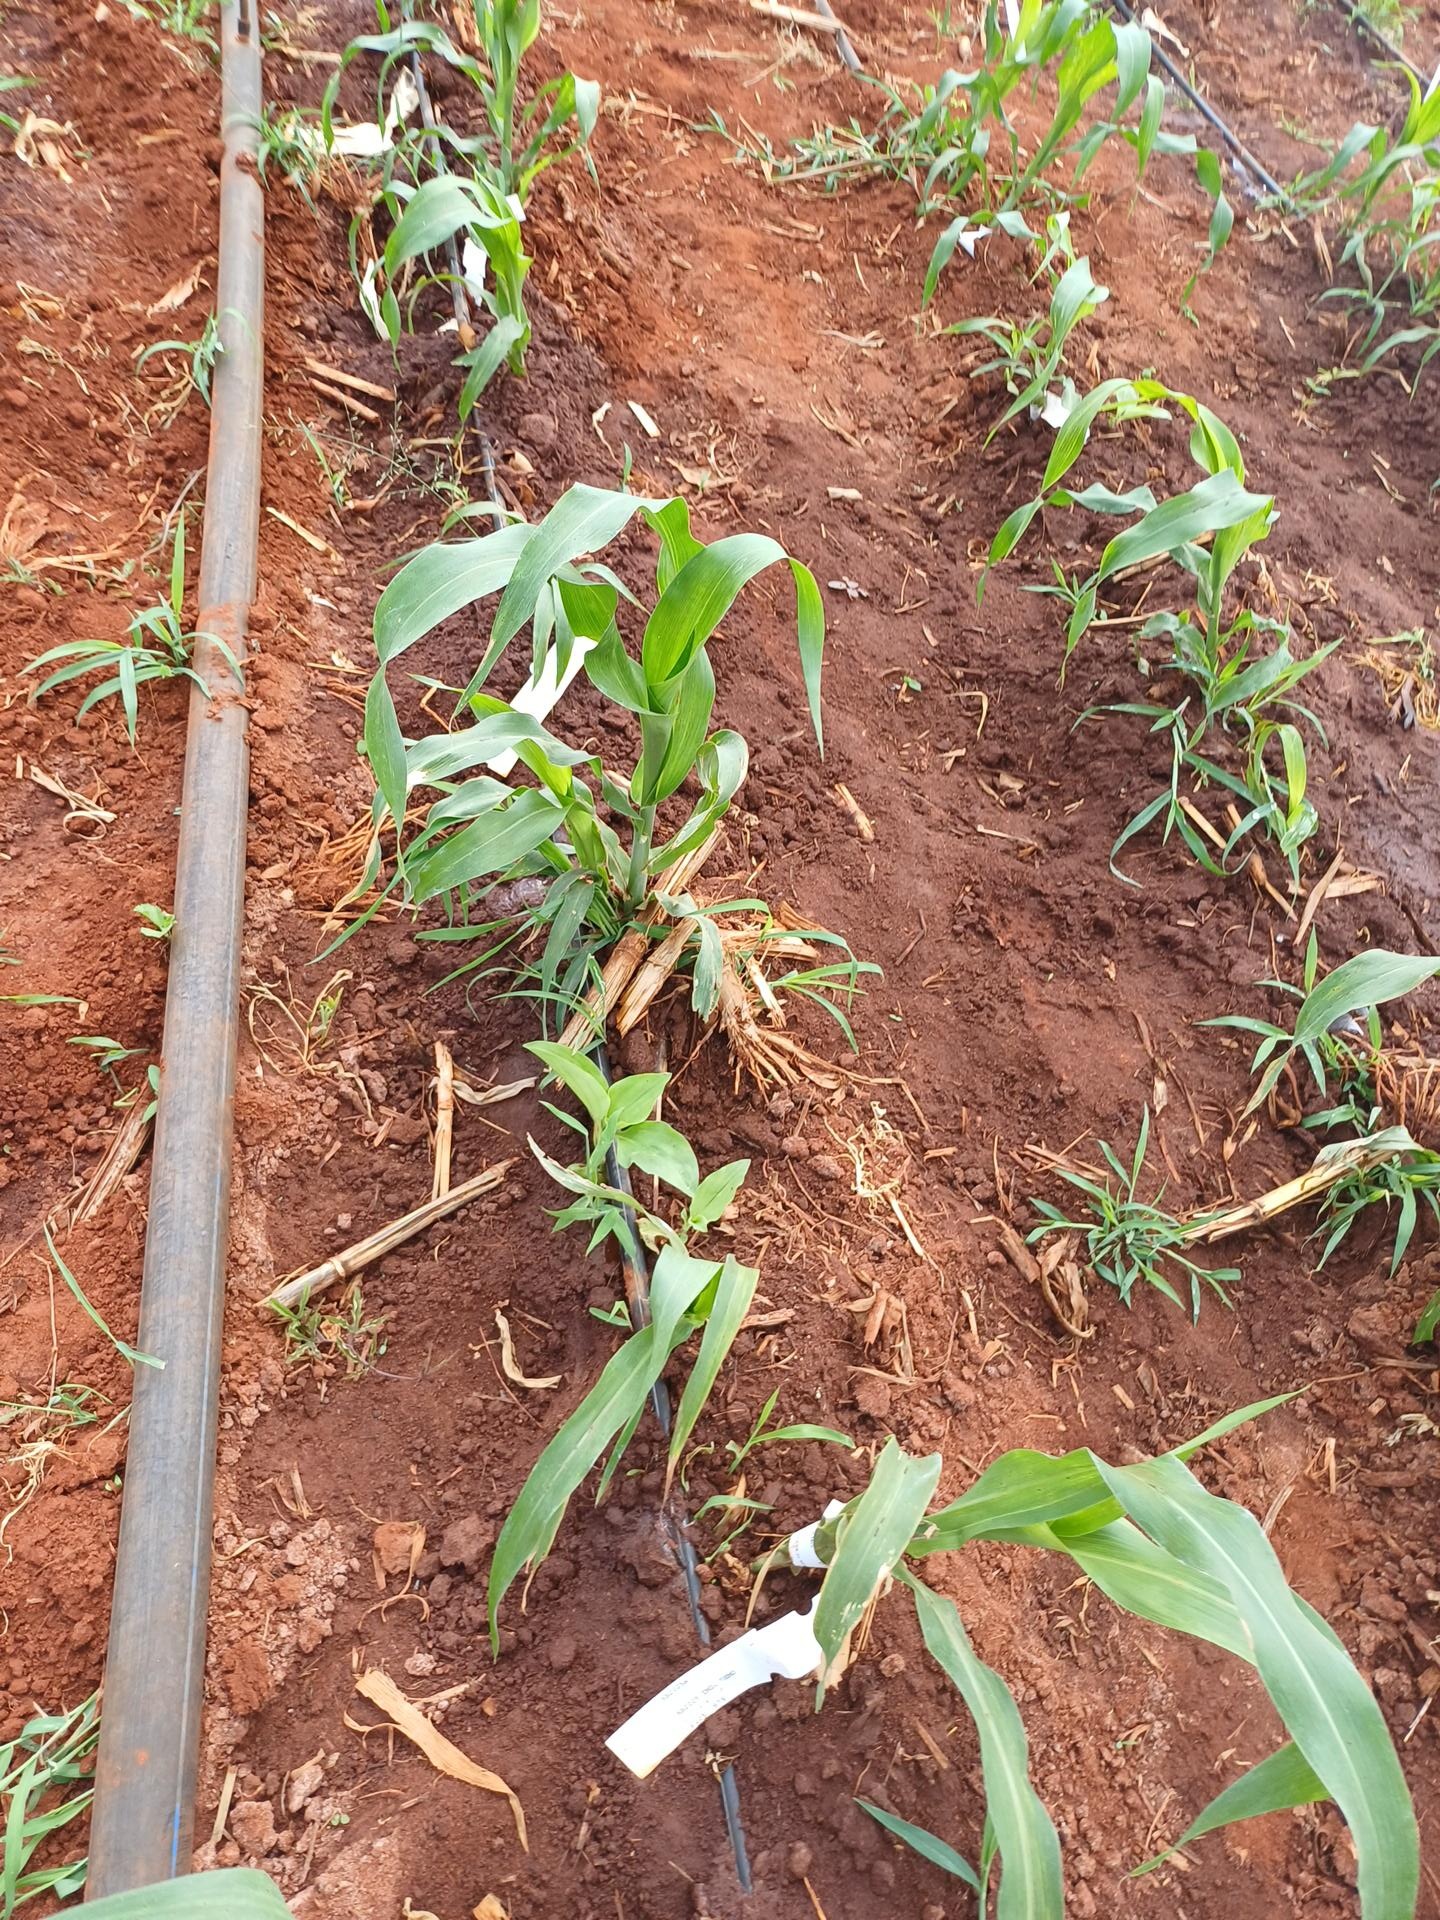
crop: sorghum
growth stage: vegetative
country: Kenya
